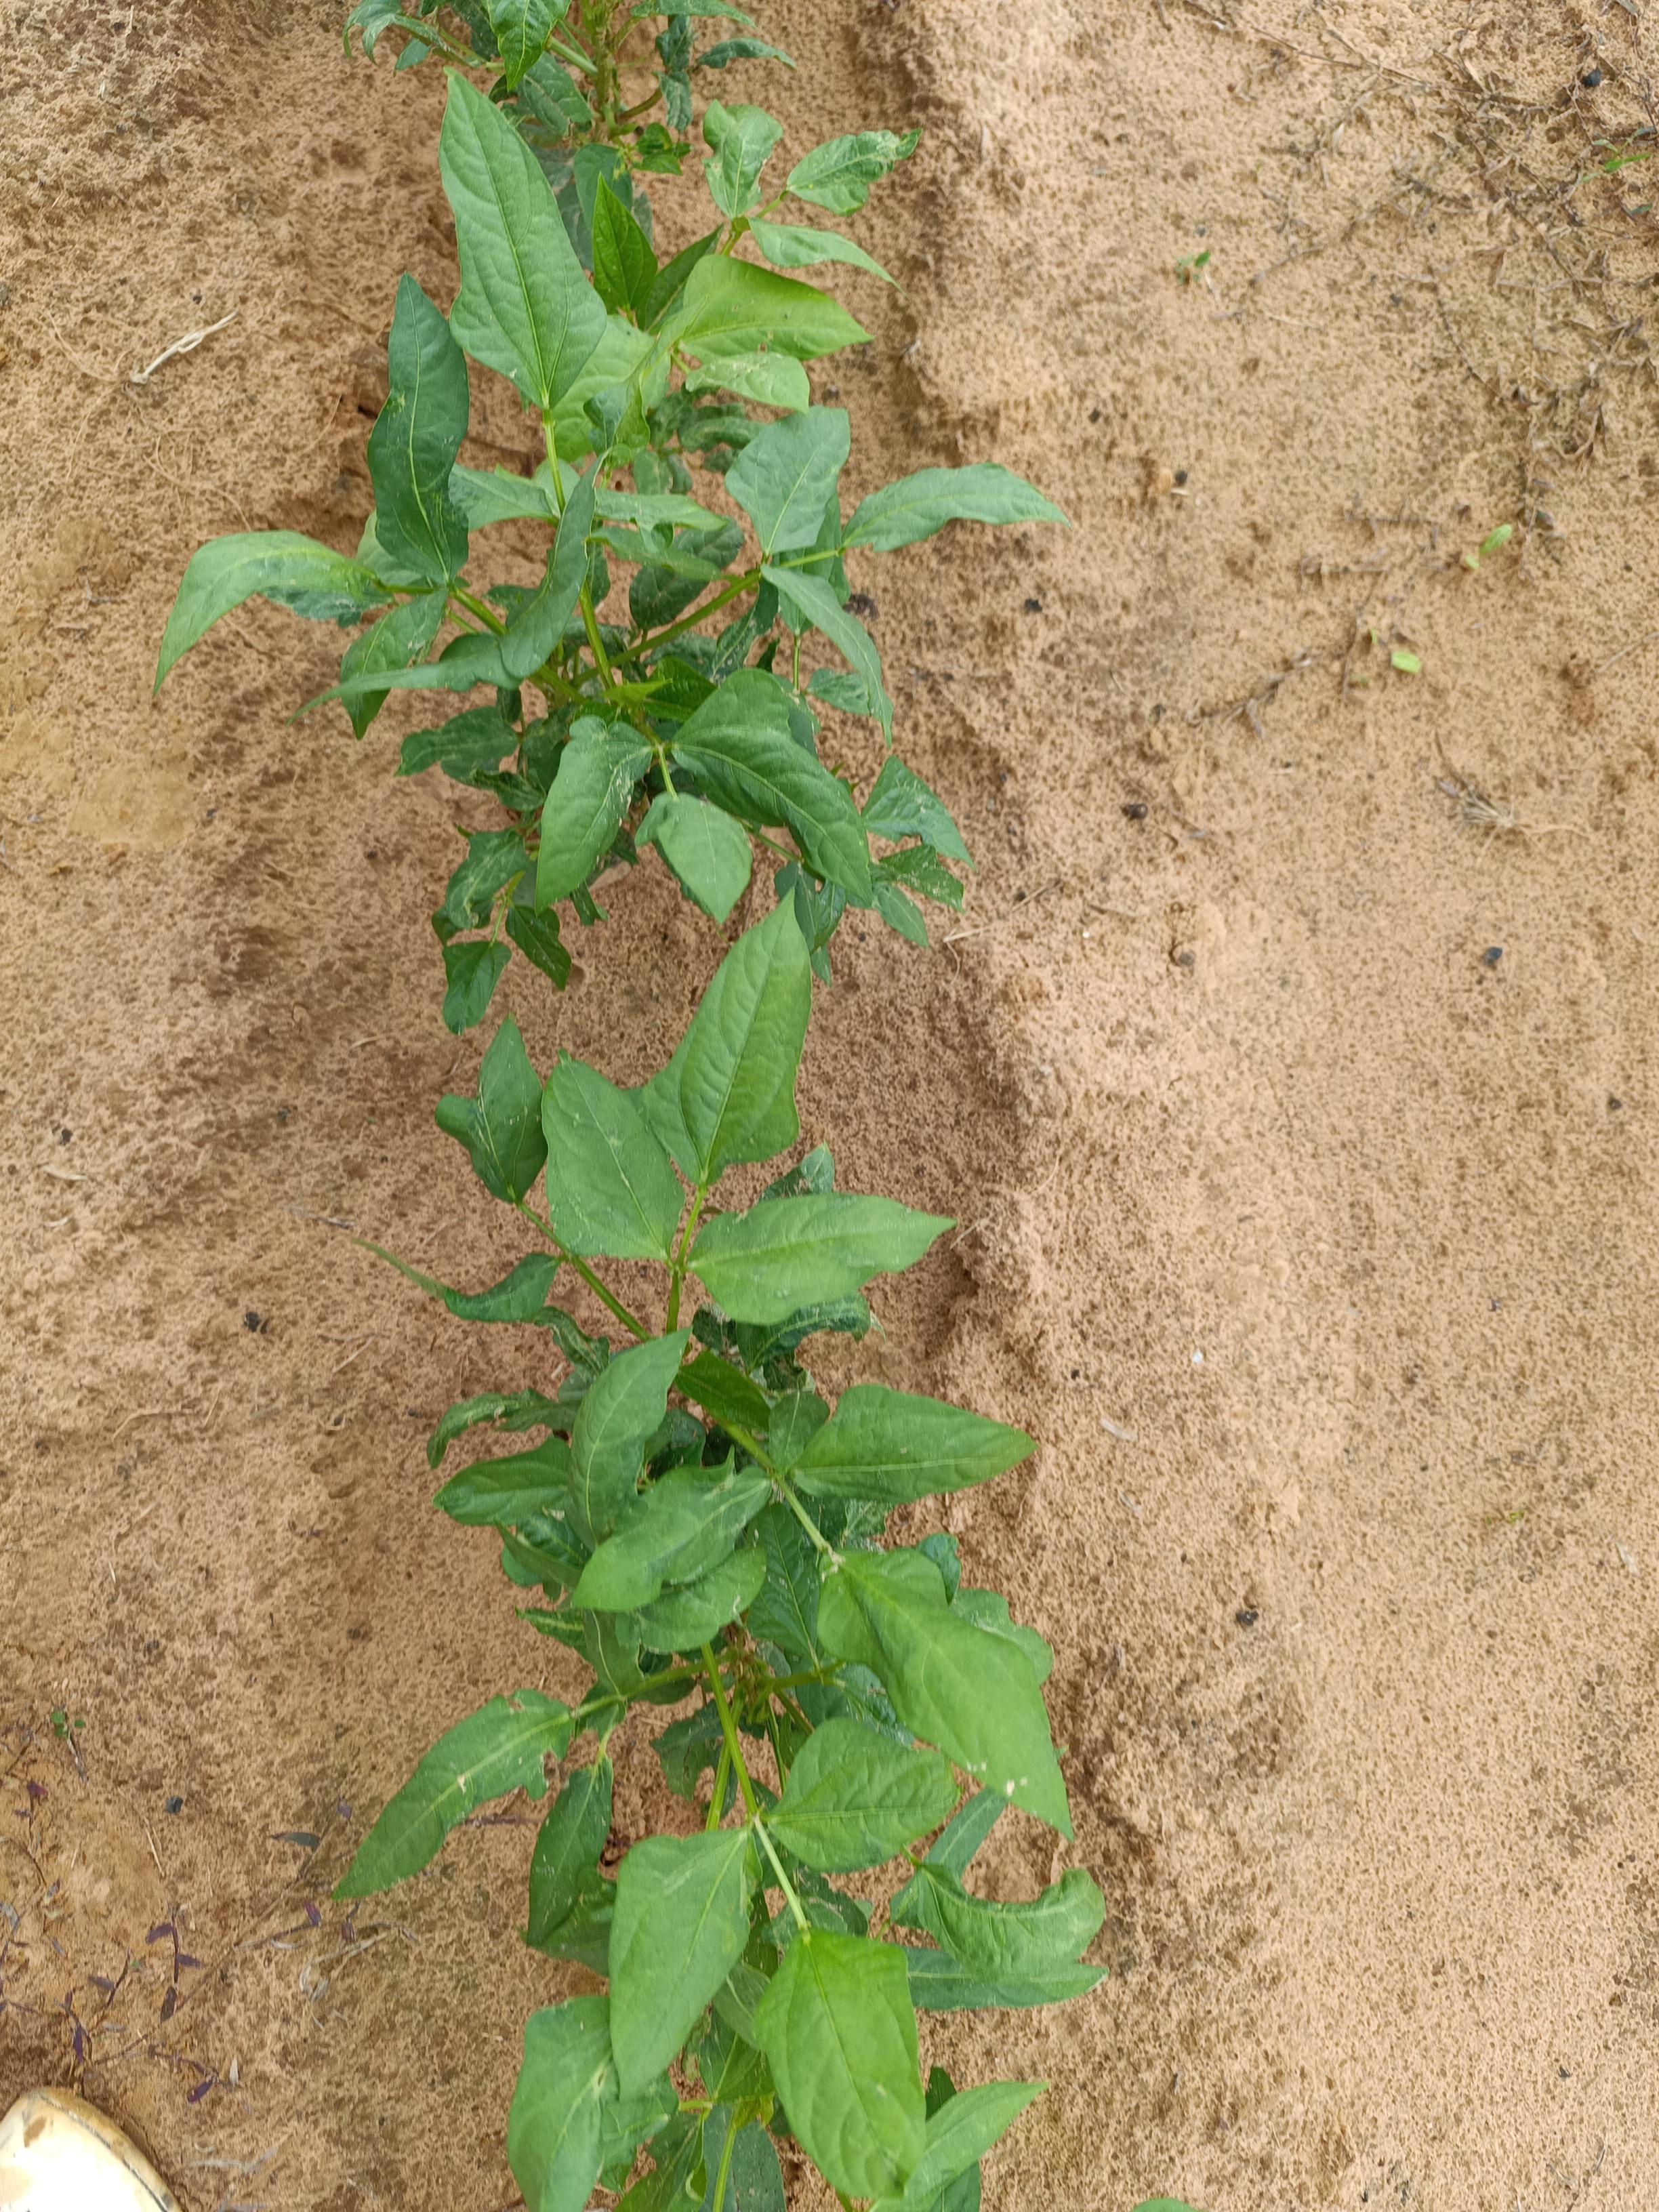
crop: cowpea
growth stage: emergence
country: Nigeria
